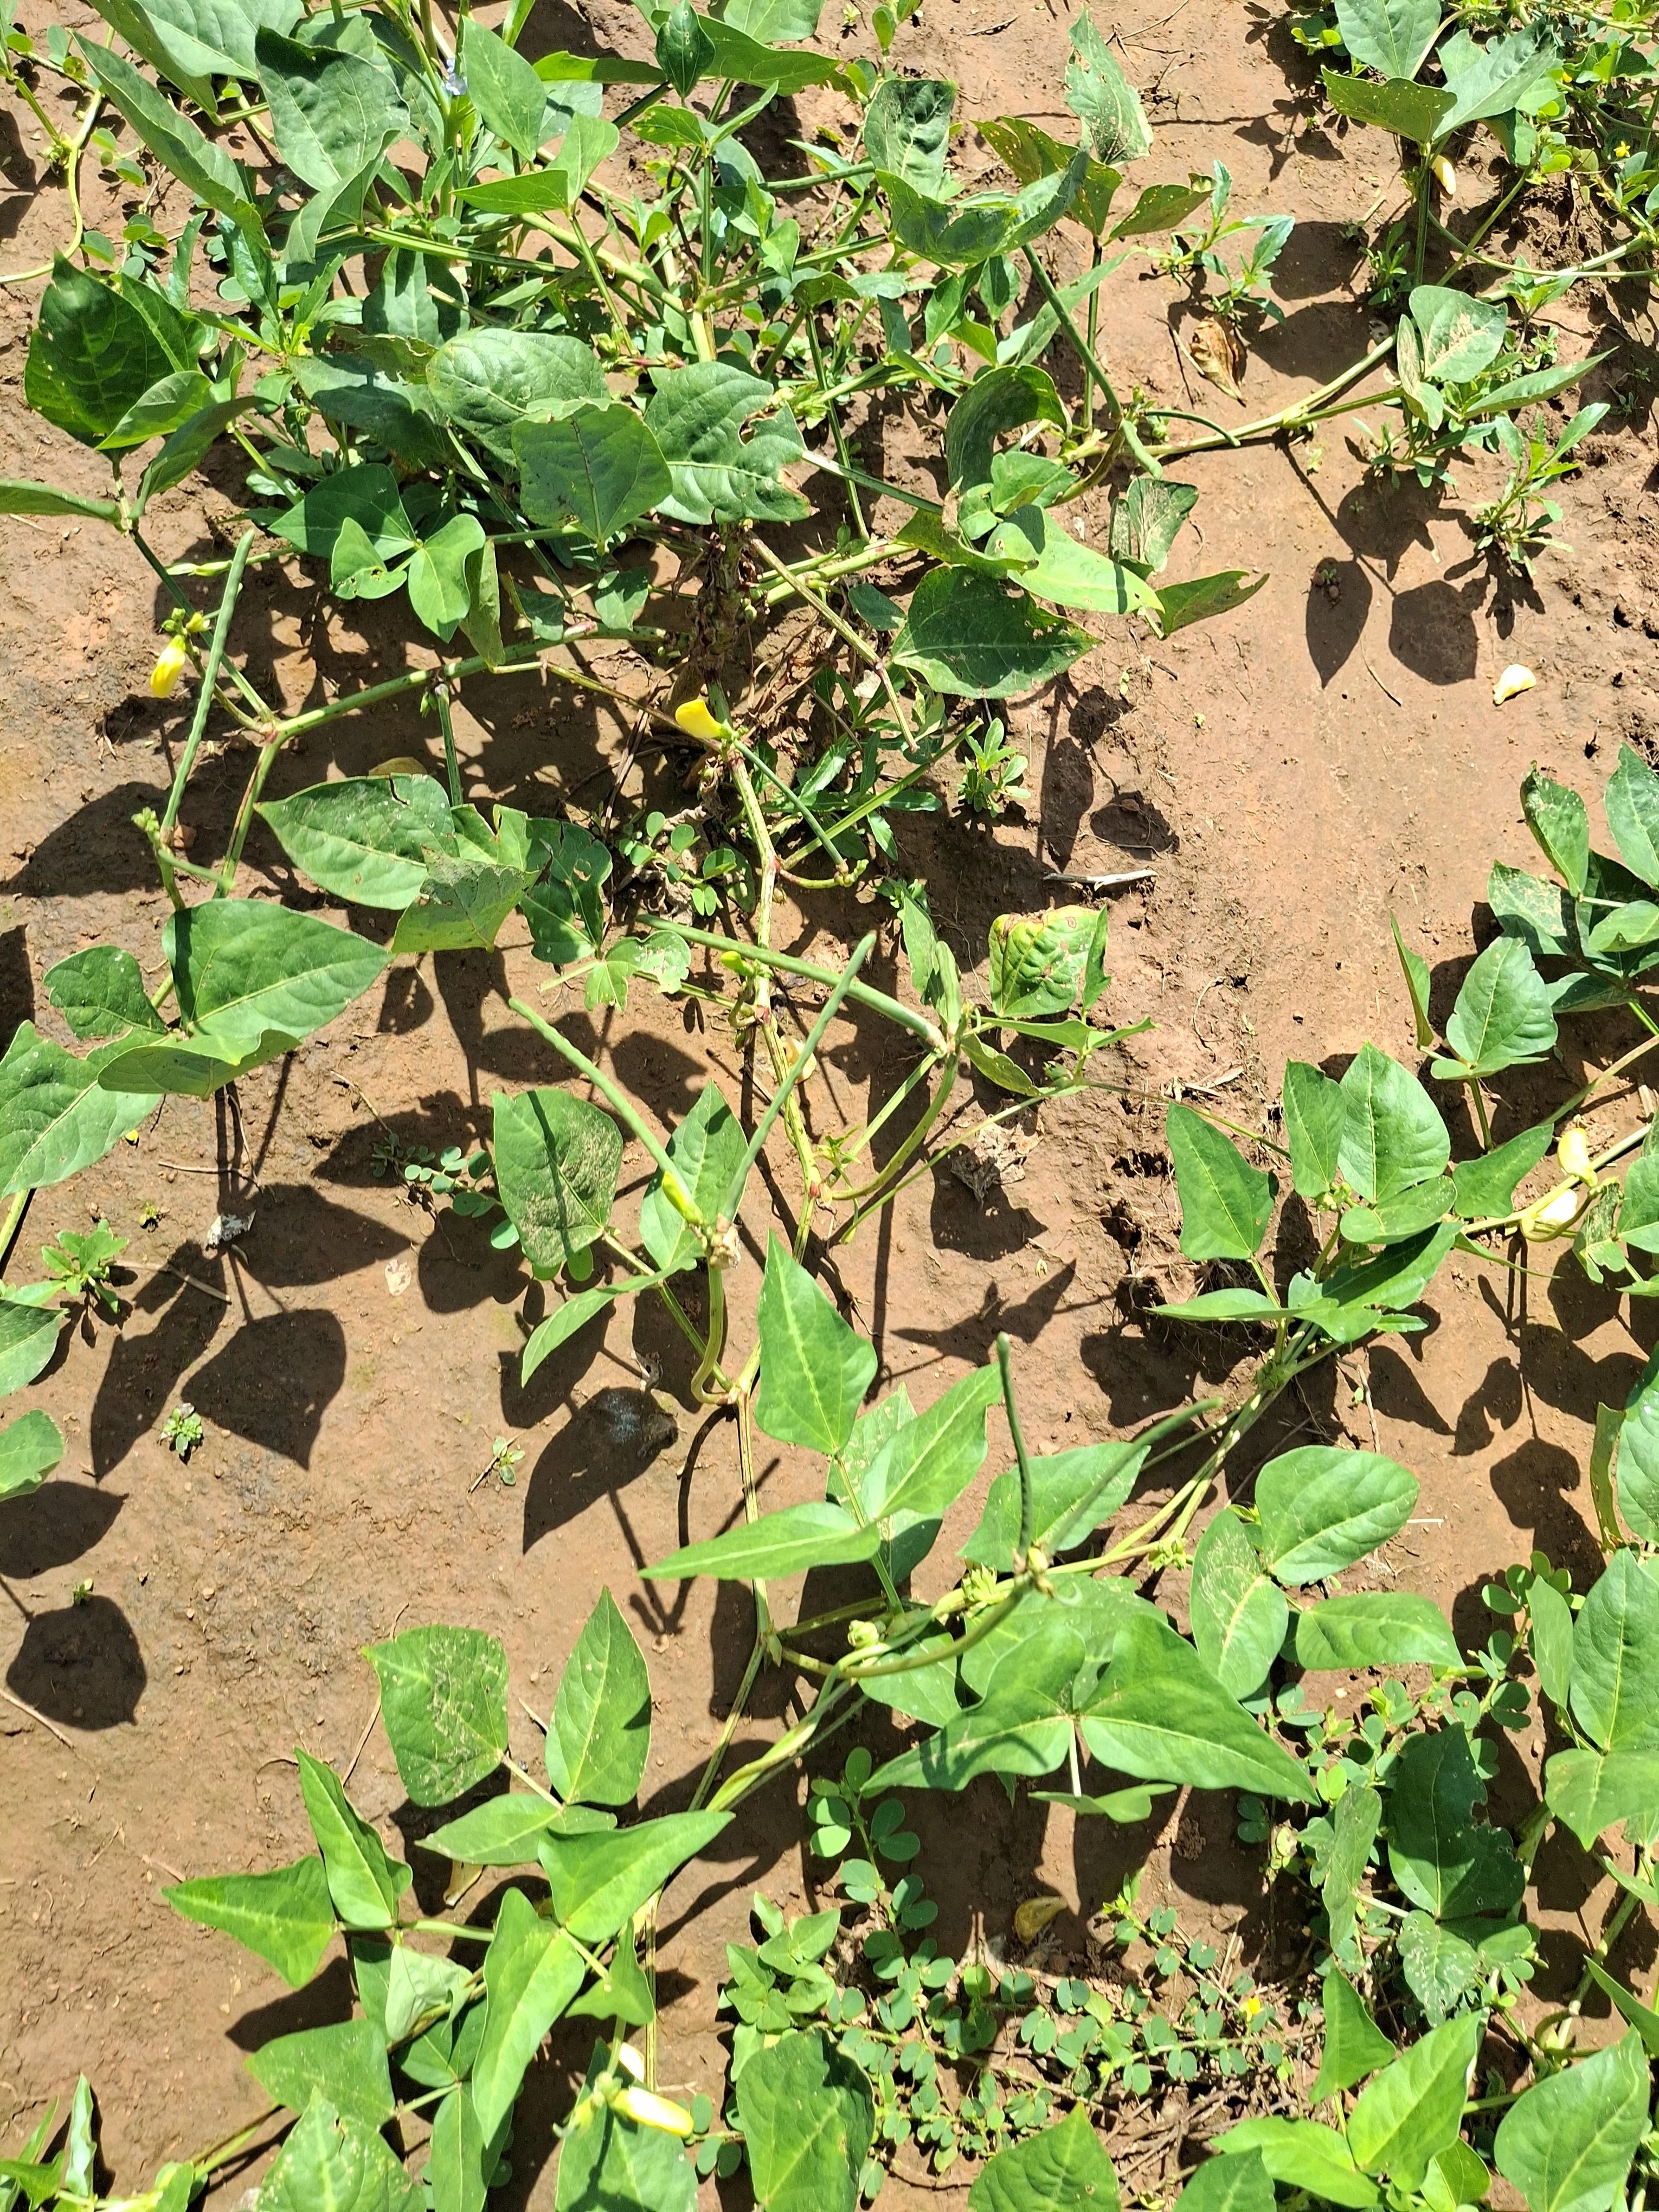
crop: cowpea
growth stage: development pod
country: Nigeria
